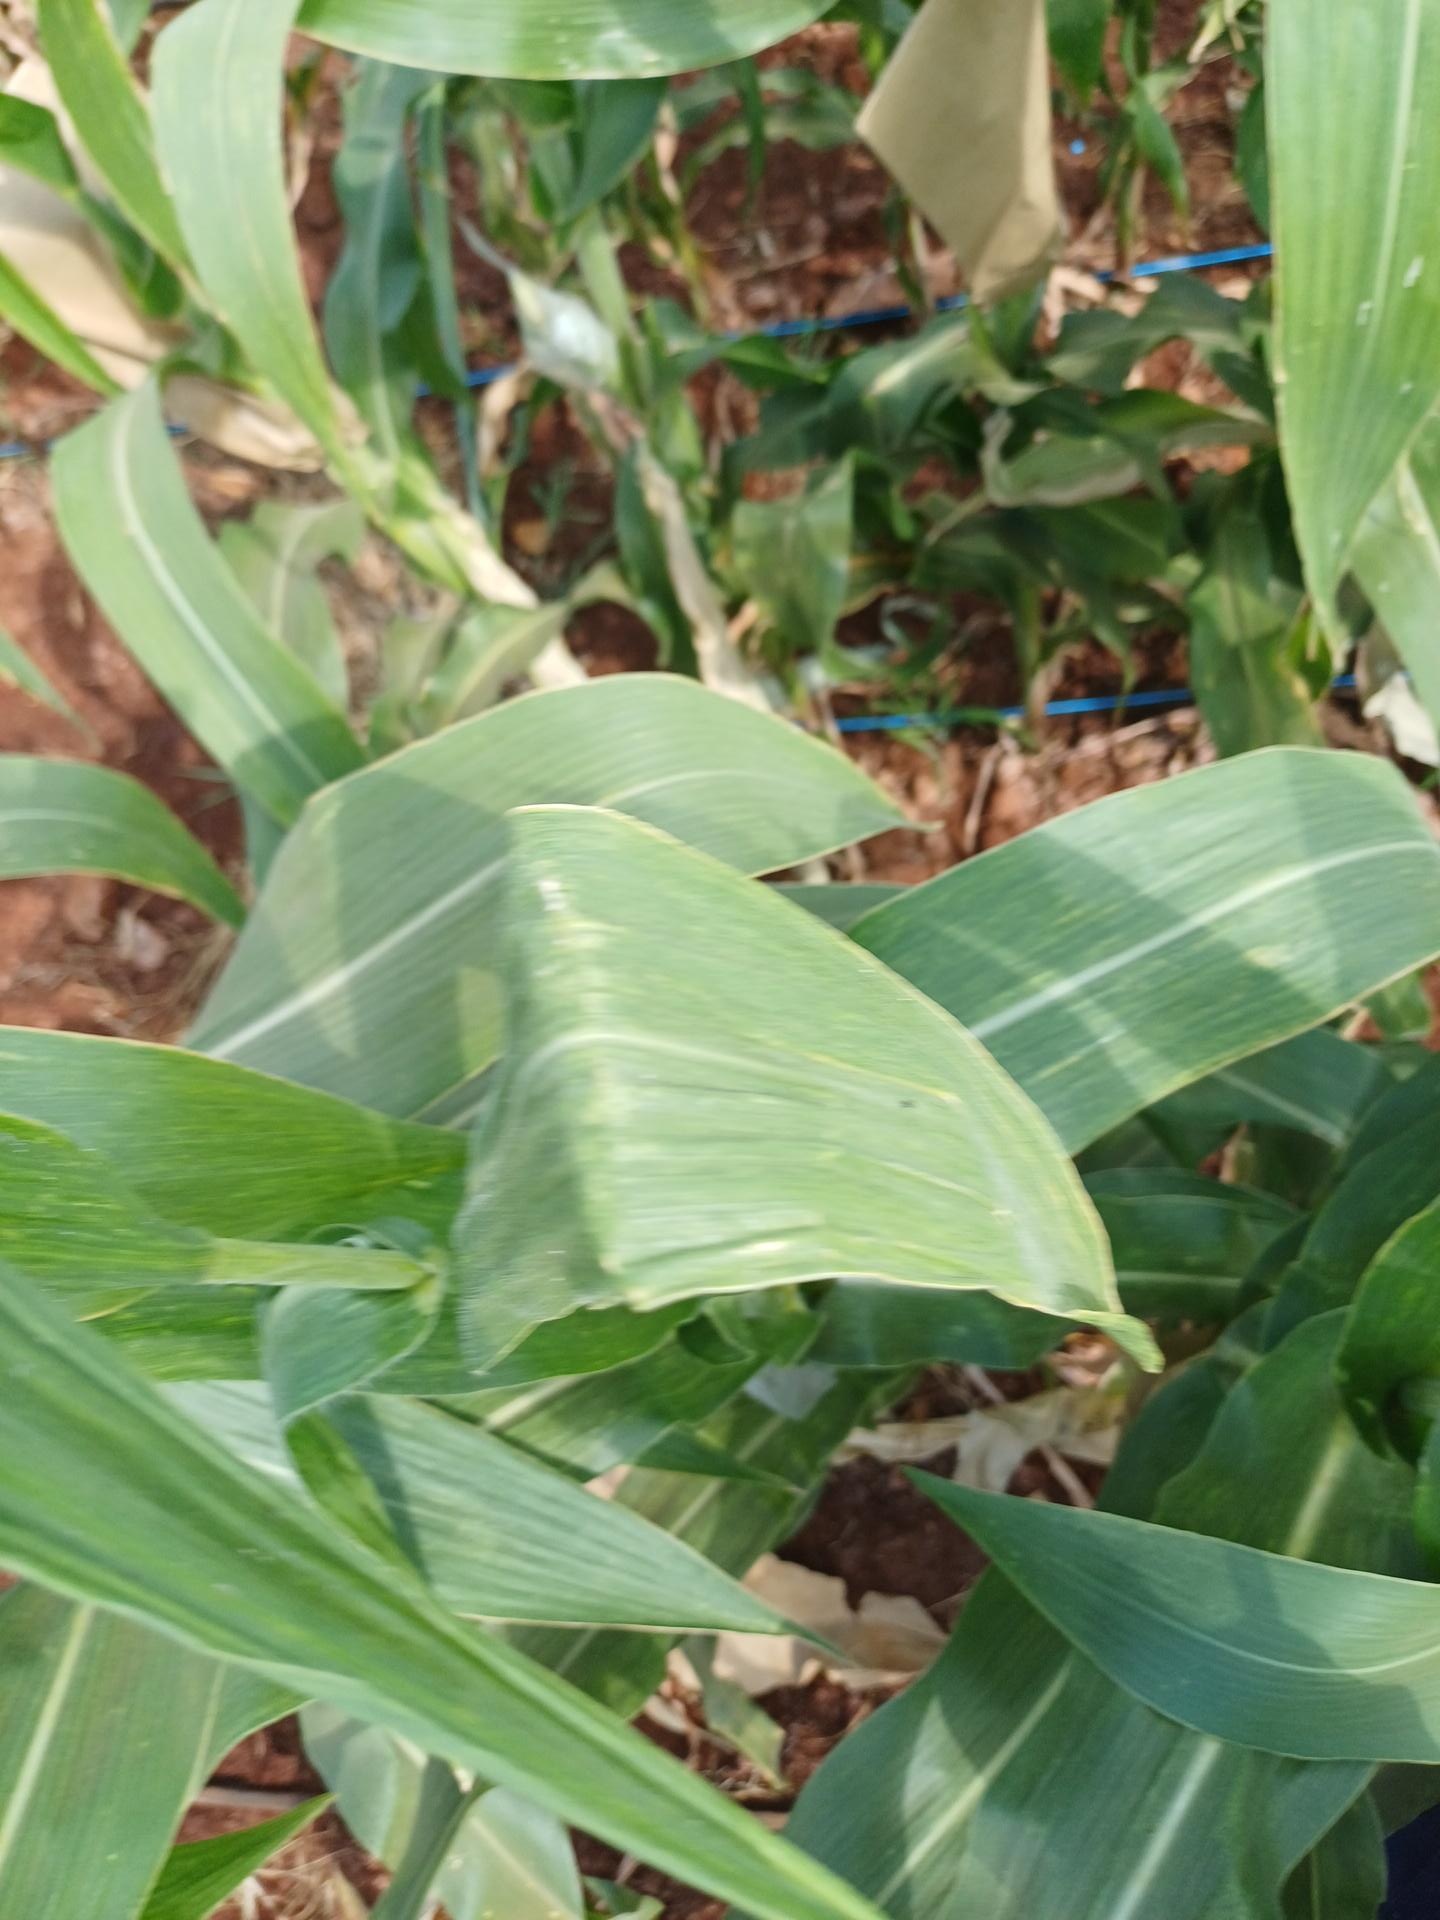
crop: maize
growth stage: flowering
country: Kenya
